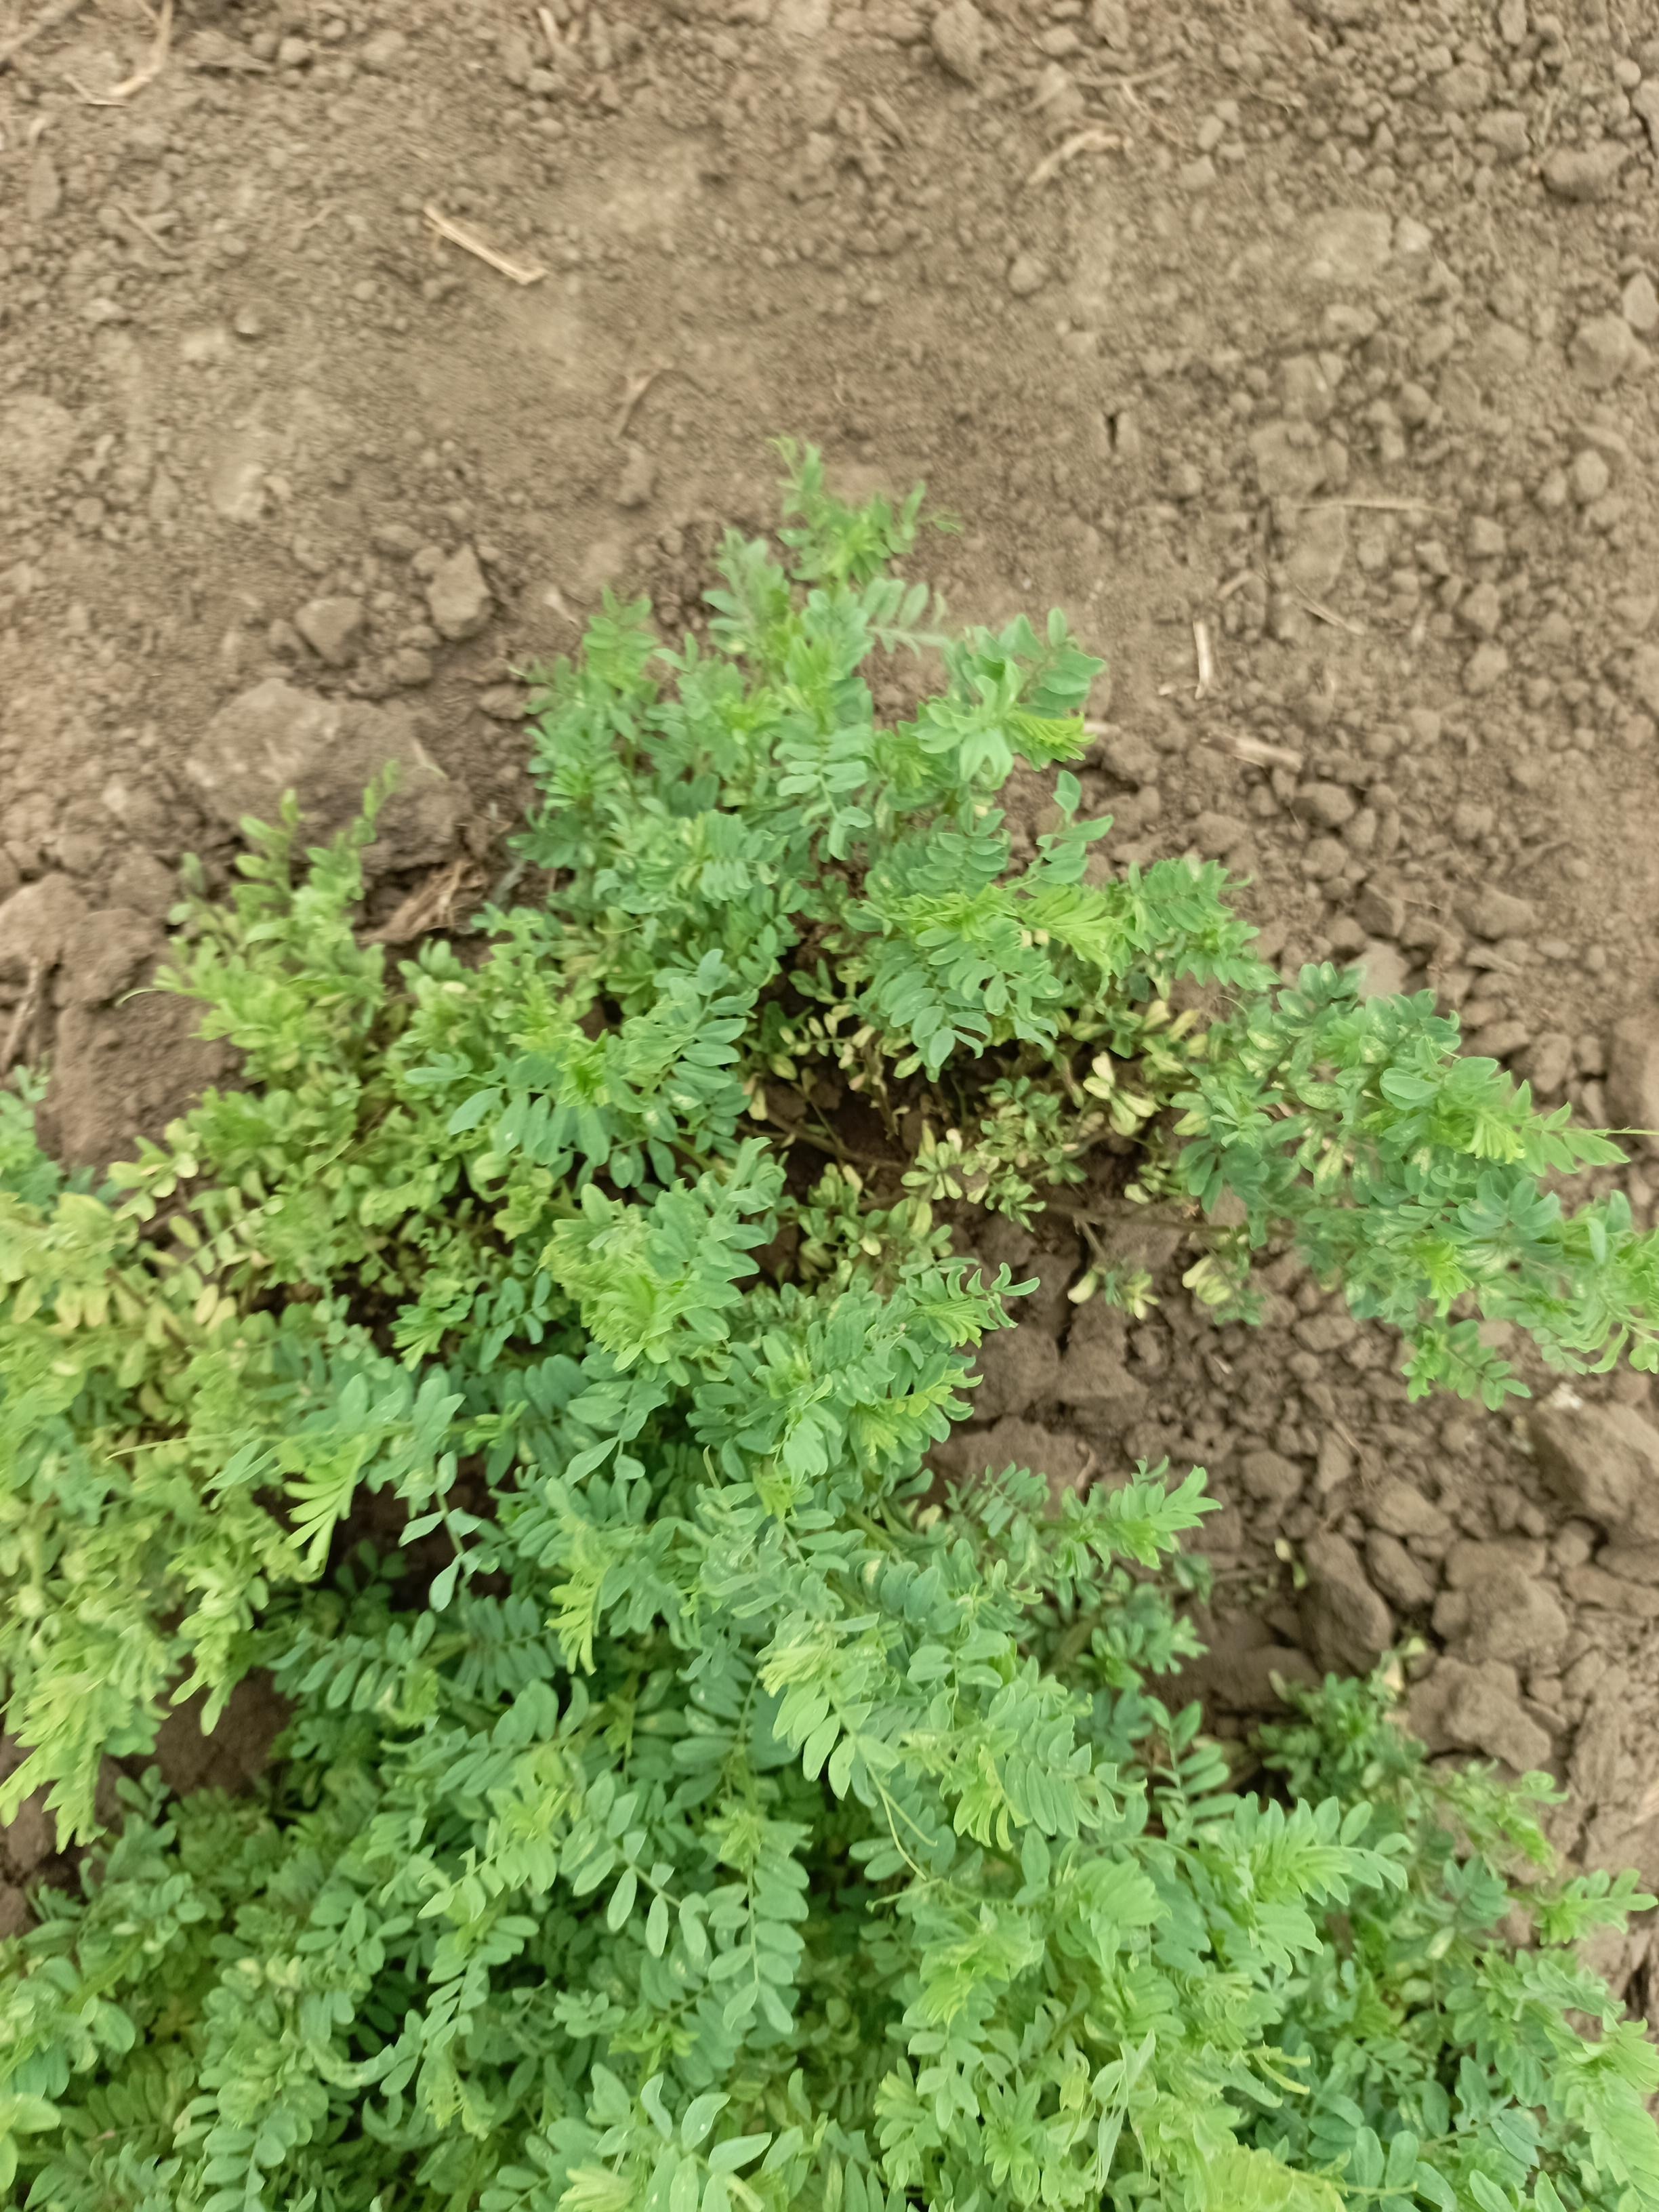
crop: lentil
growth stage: vegetative
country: Tanzania
